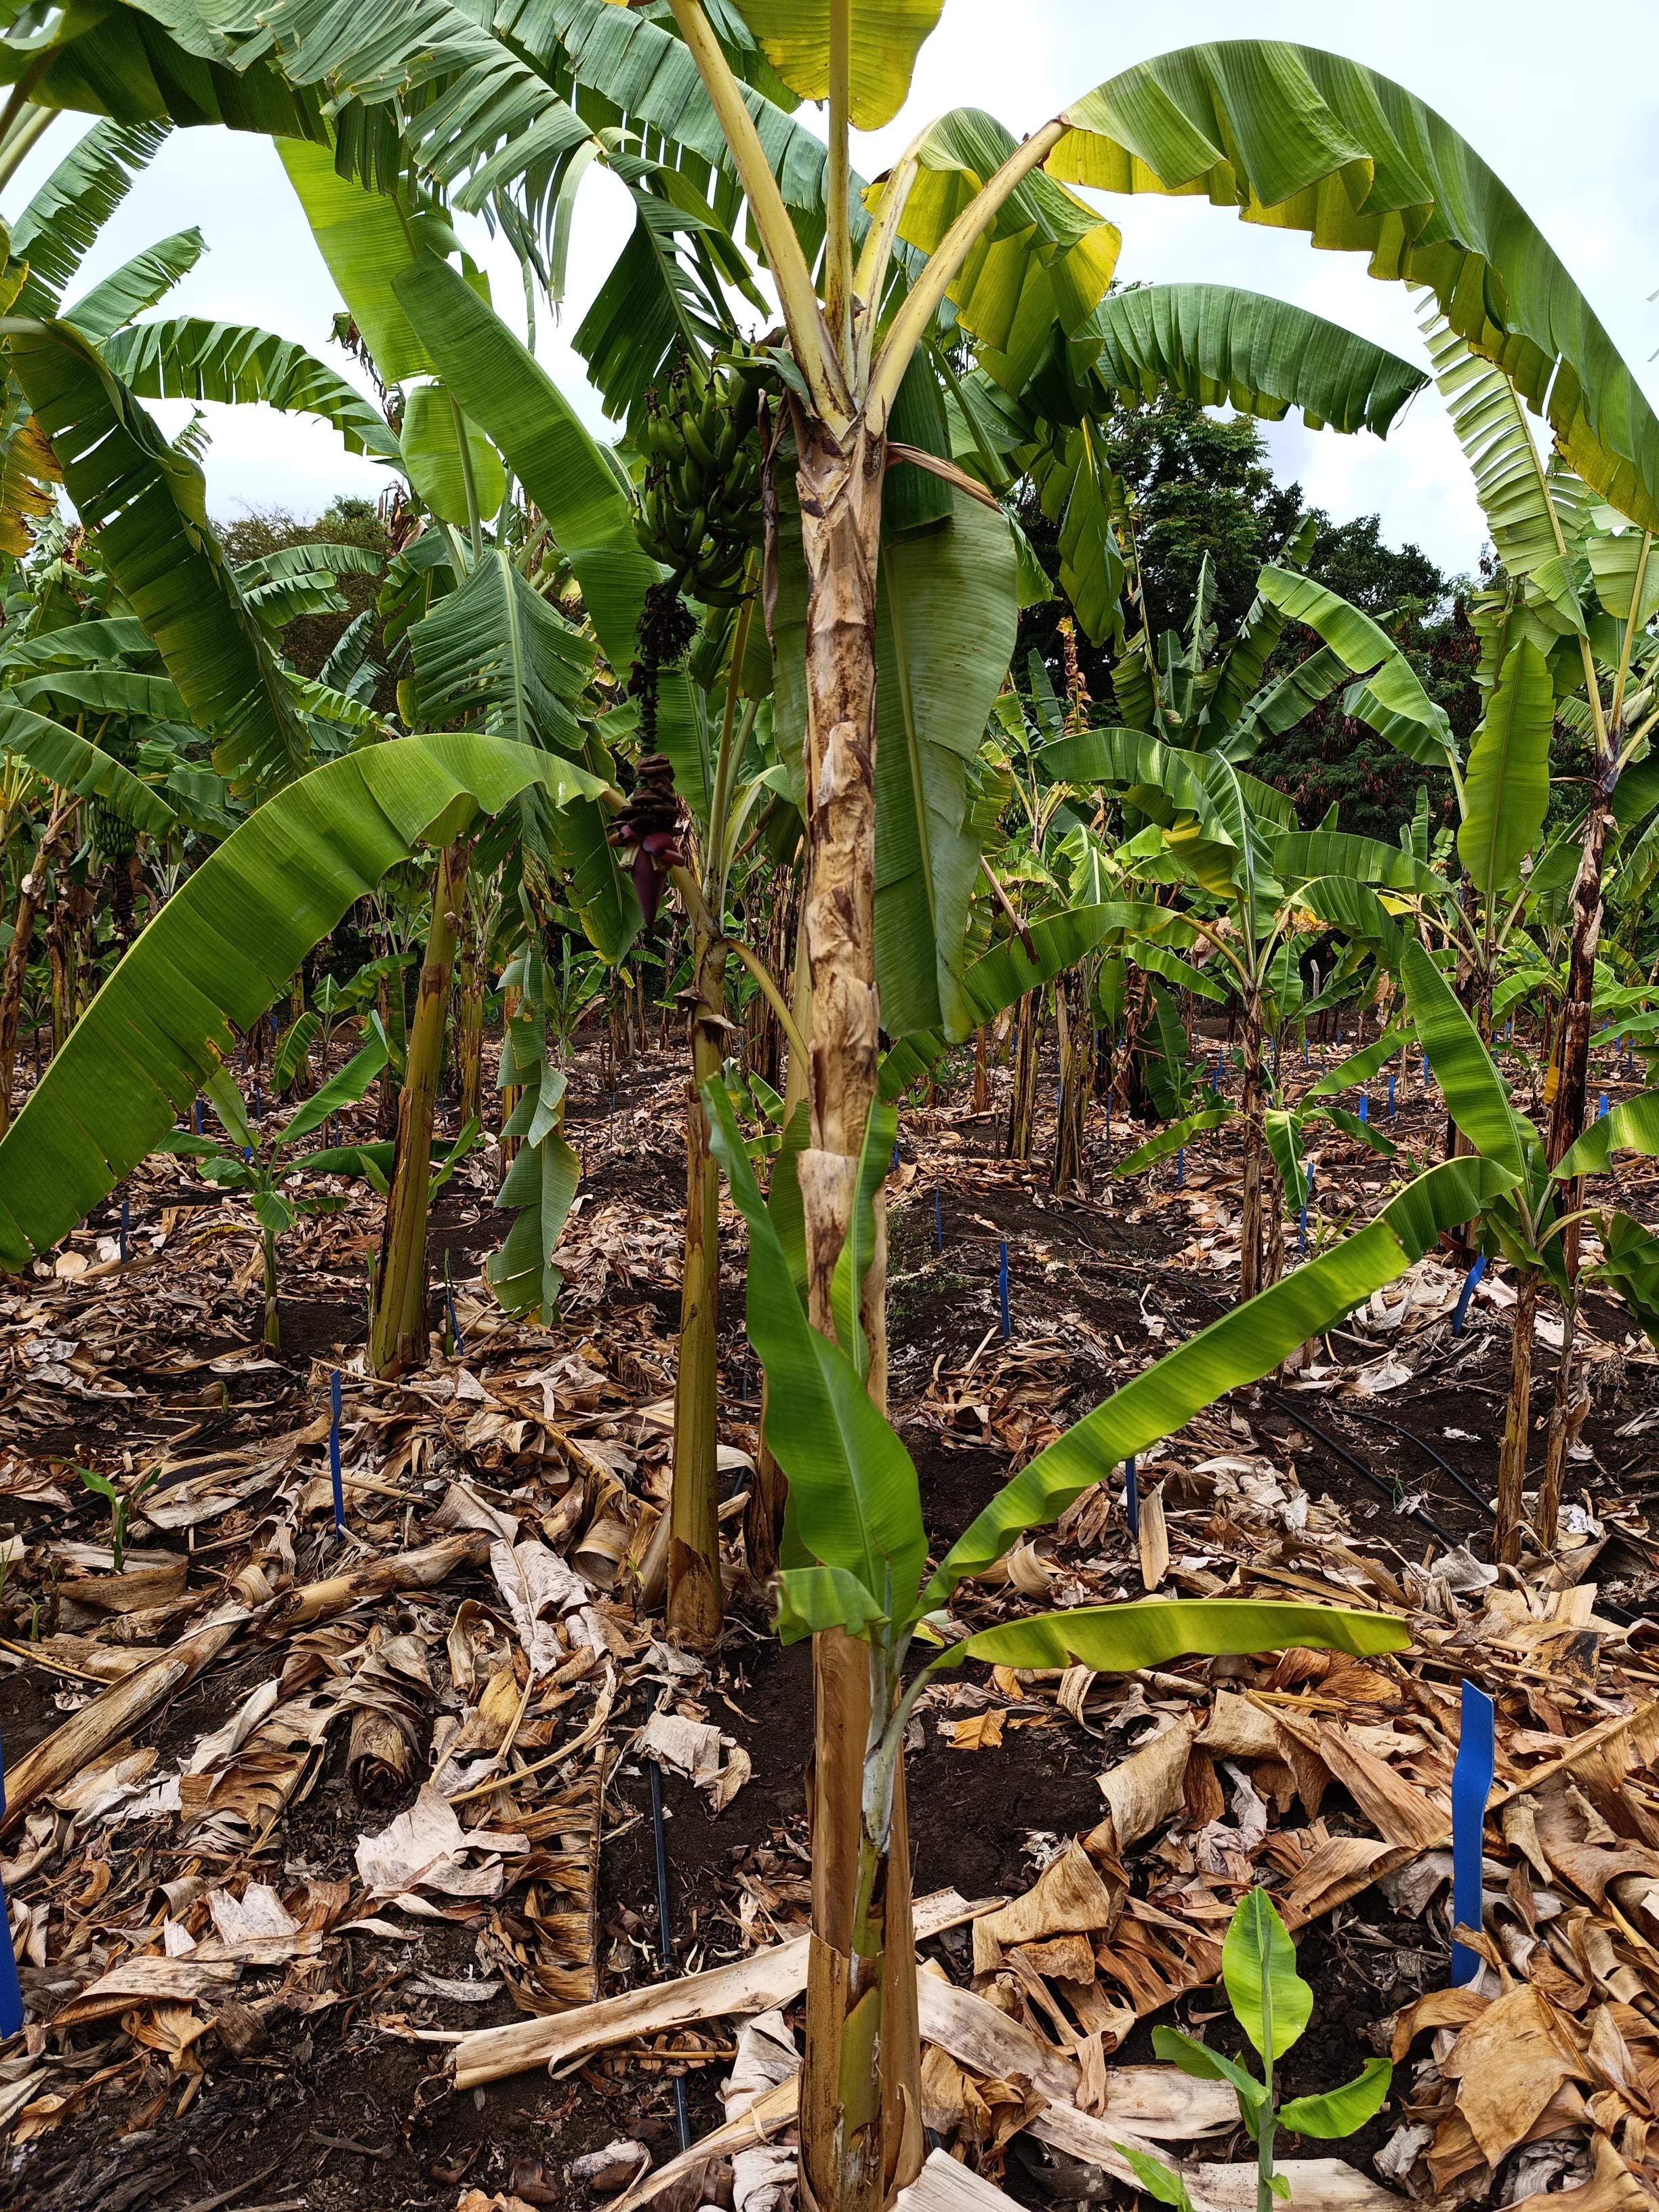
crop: banana
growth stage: development fruit
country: Tanzania
